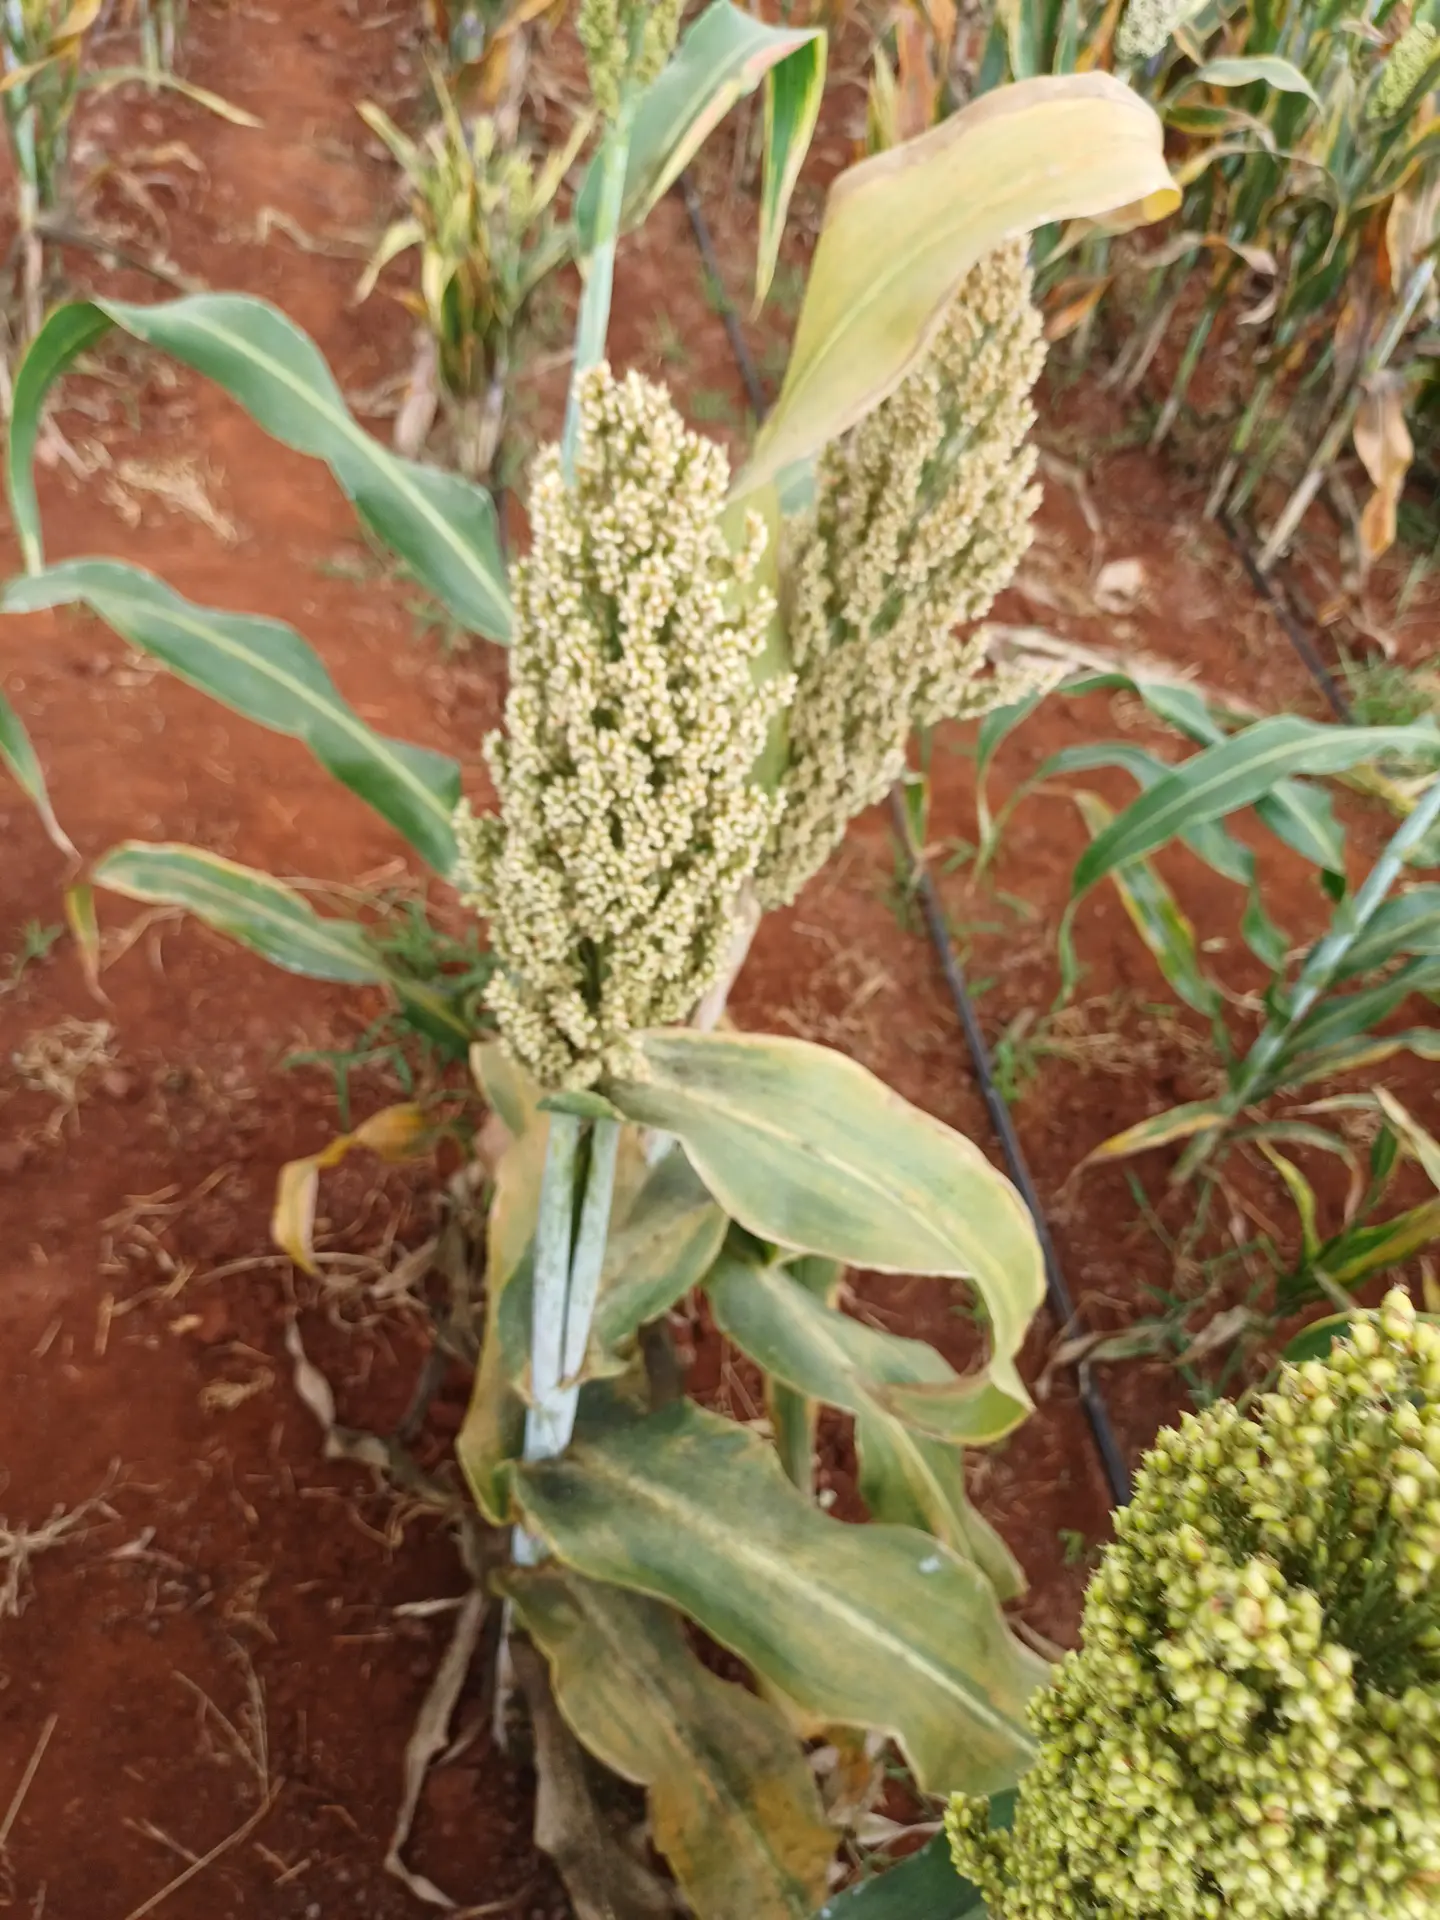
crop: sorghum
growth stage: filling grain
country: Kenya
